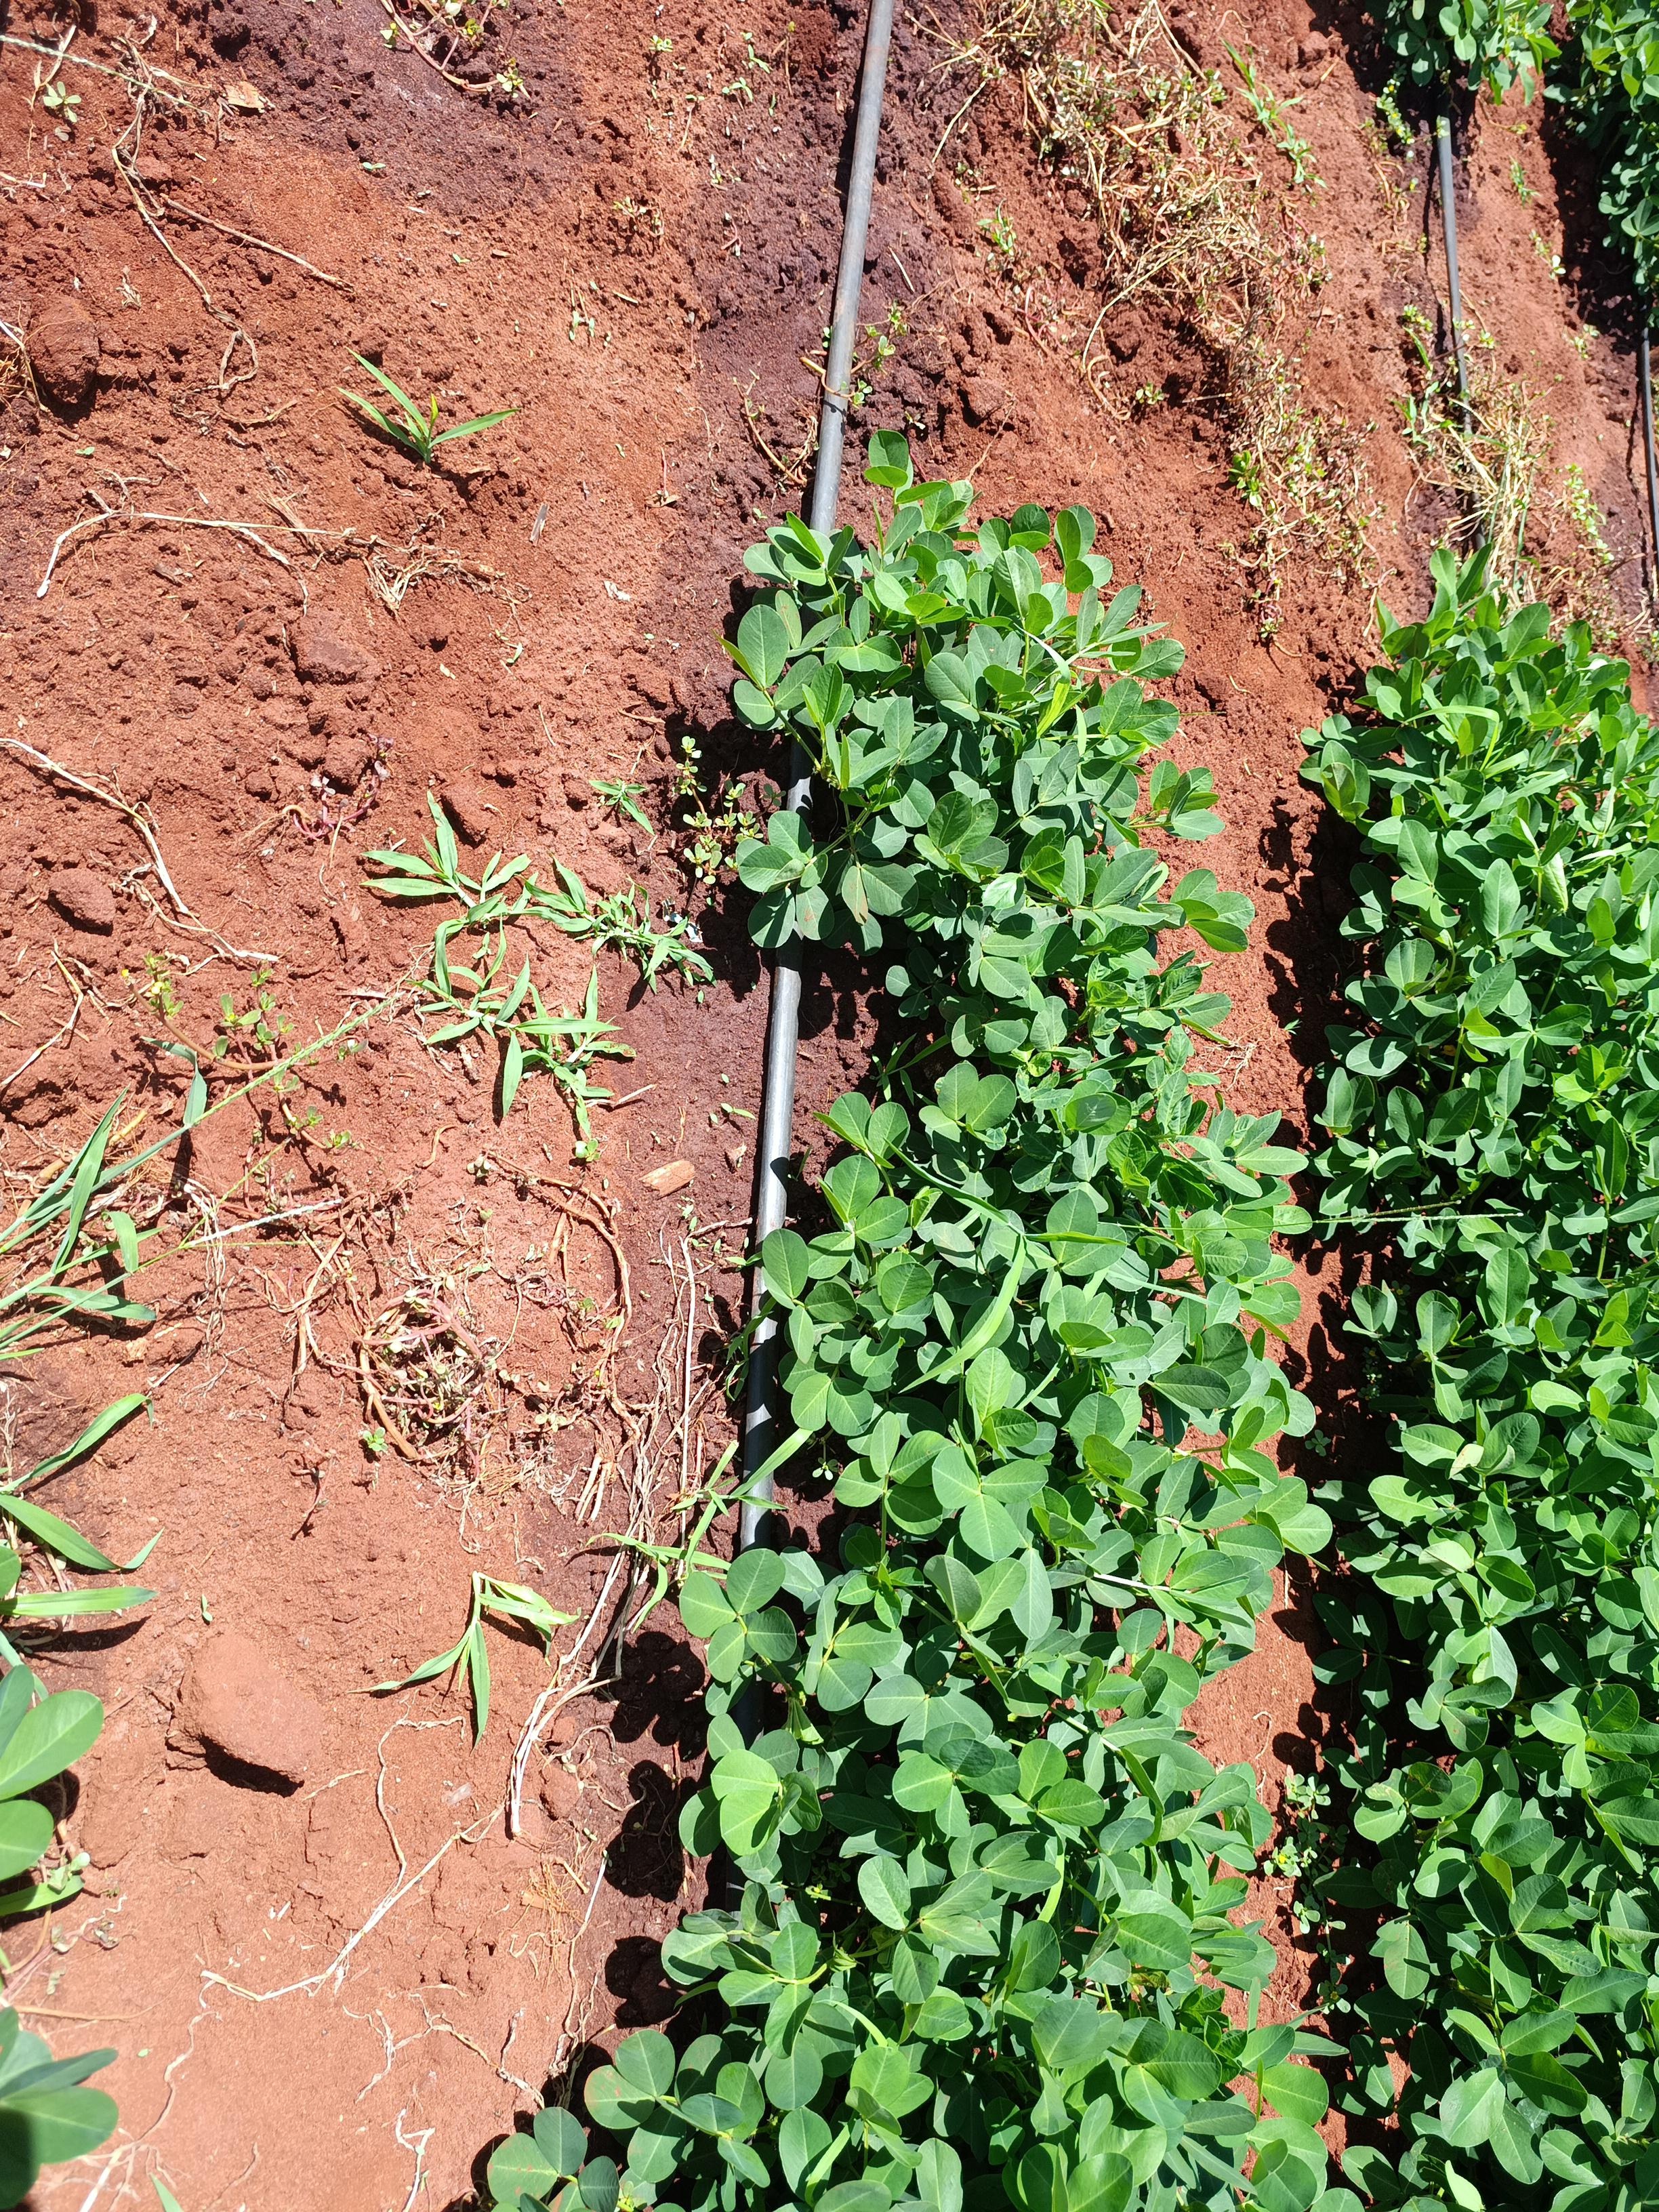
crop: groundnut
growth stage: flowering
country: Kenya
